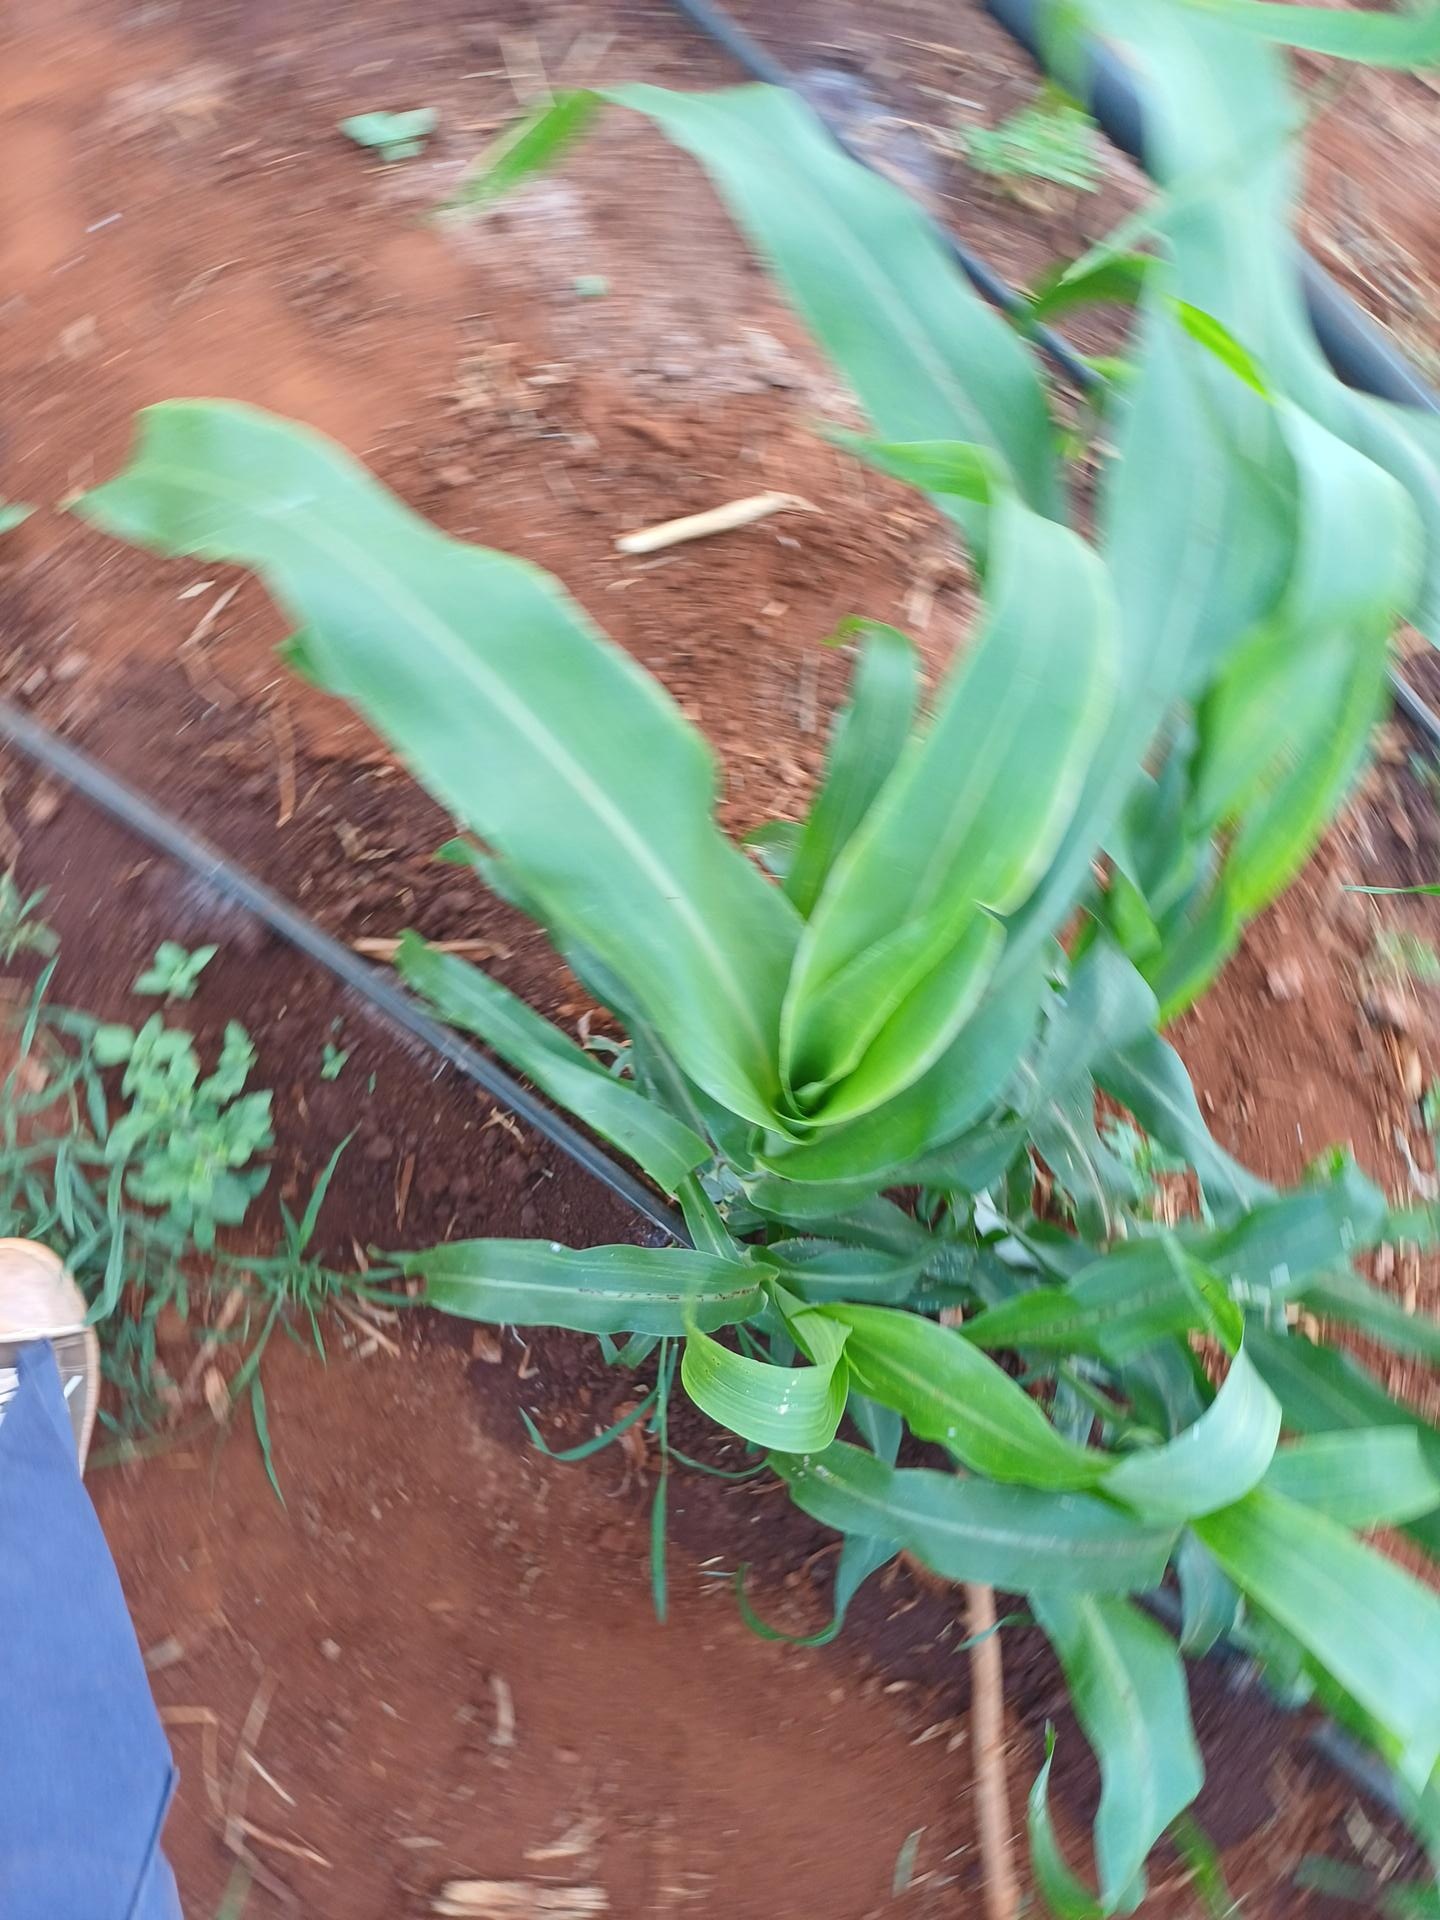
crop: sorghum
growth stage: vegetative
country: Kenya
